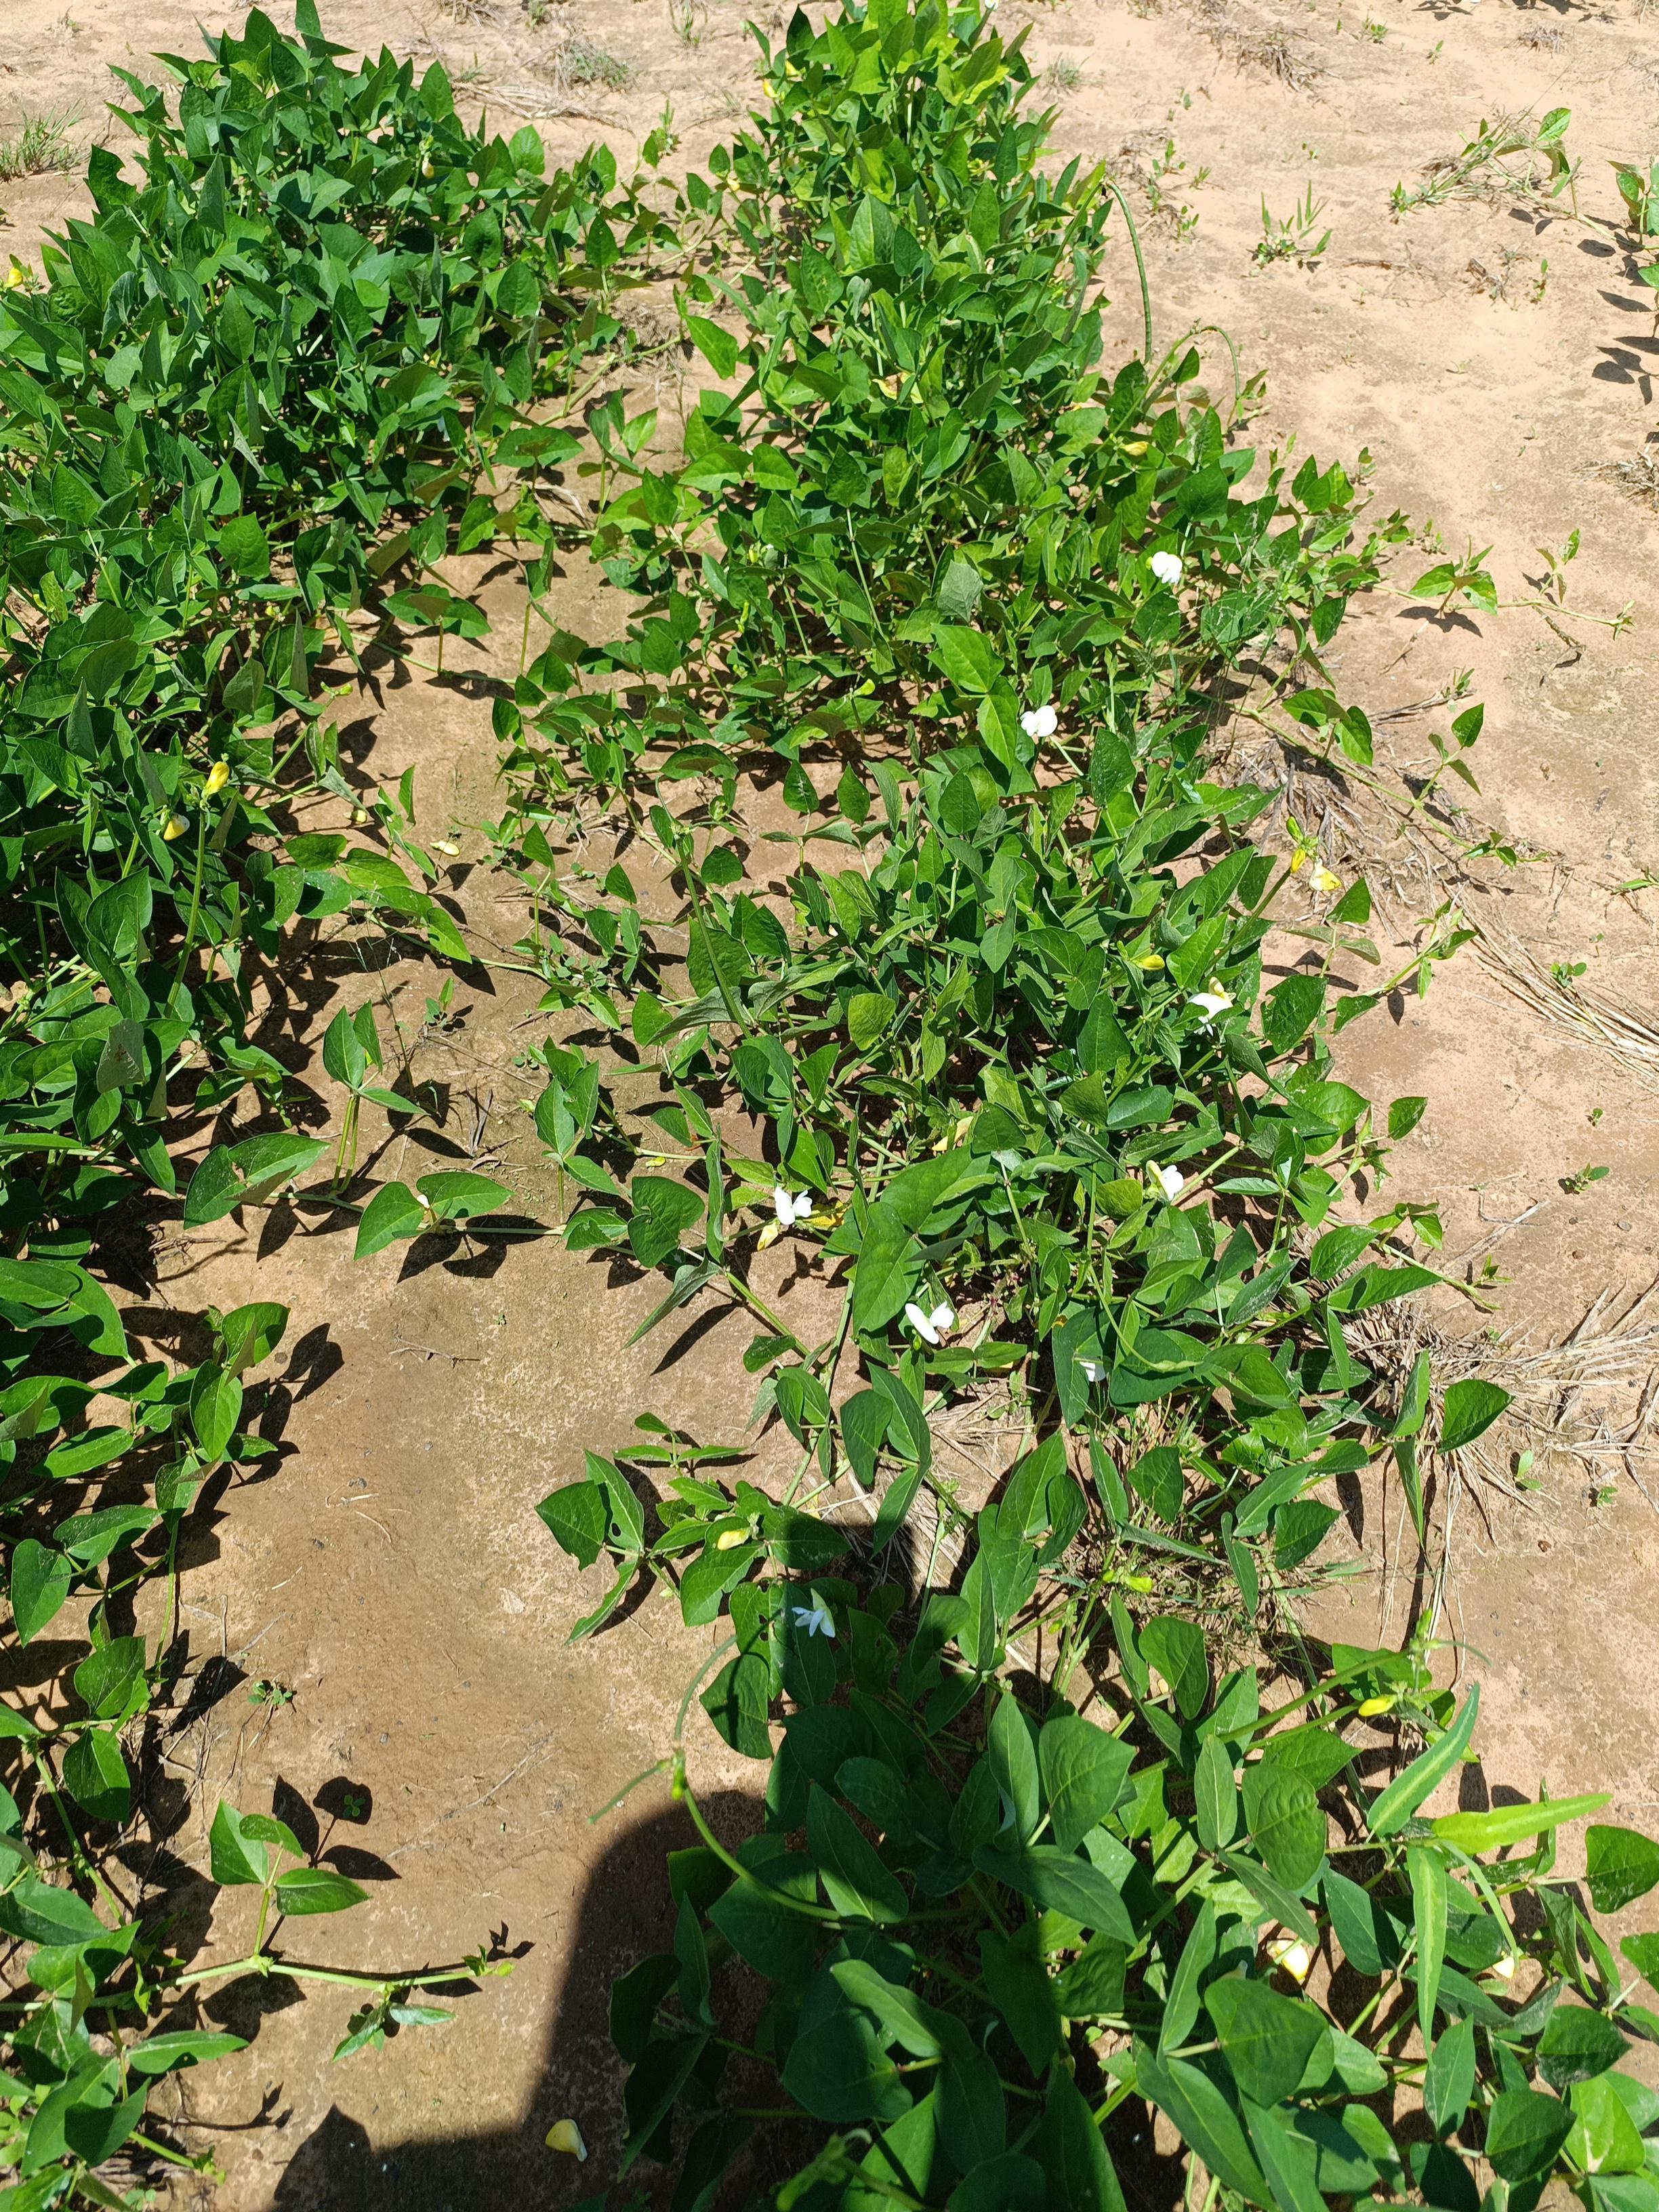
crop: cowpea
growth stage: development pod
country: Nigeria
